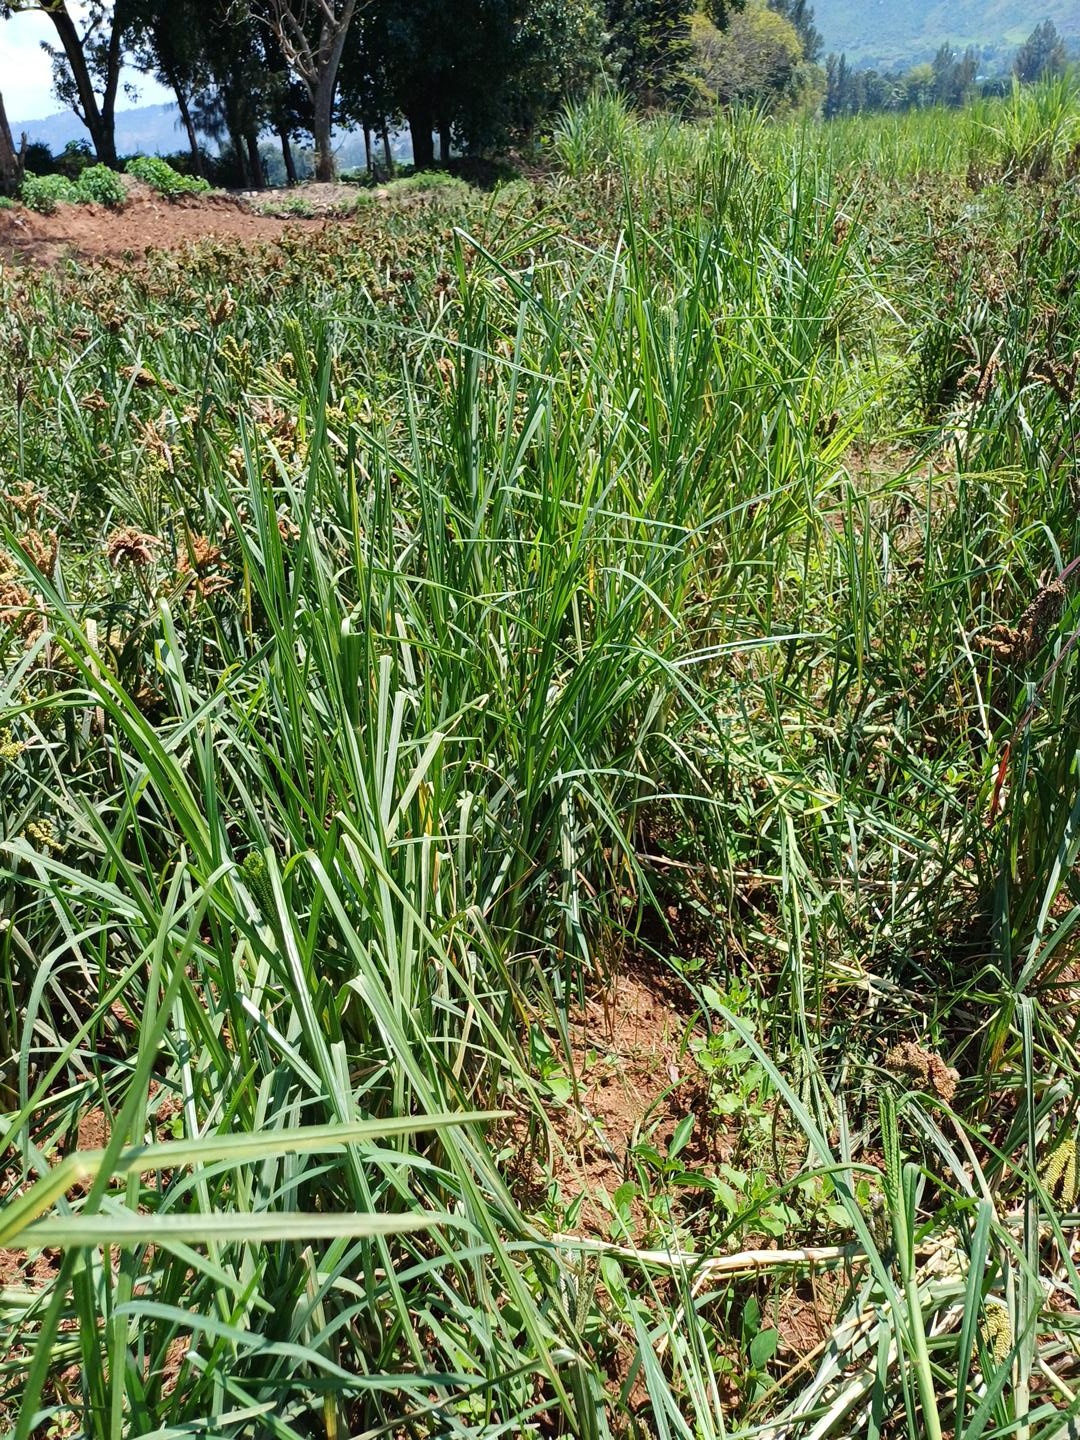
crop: finger millet
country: Kenya
